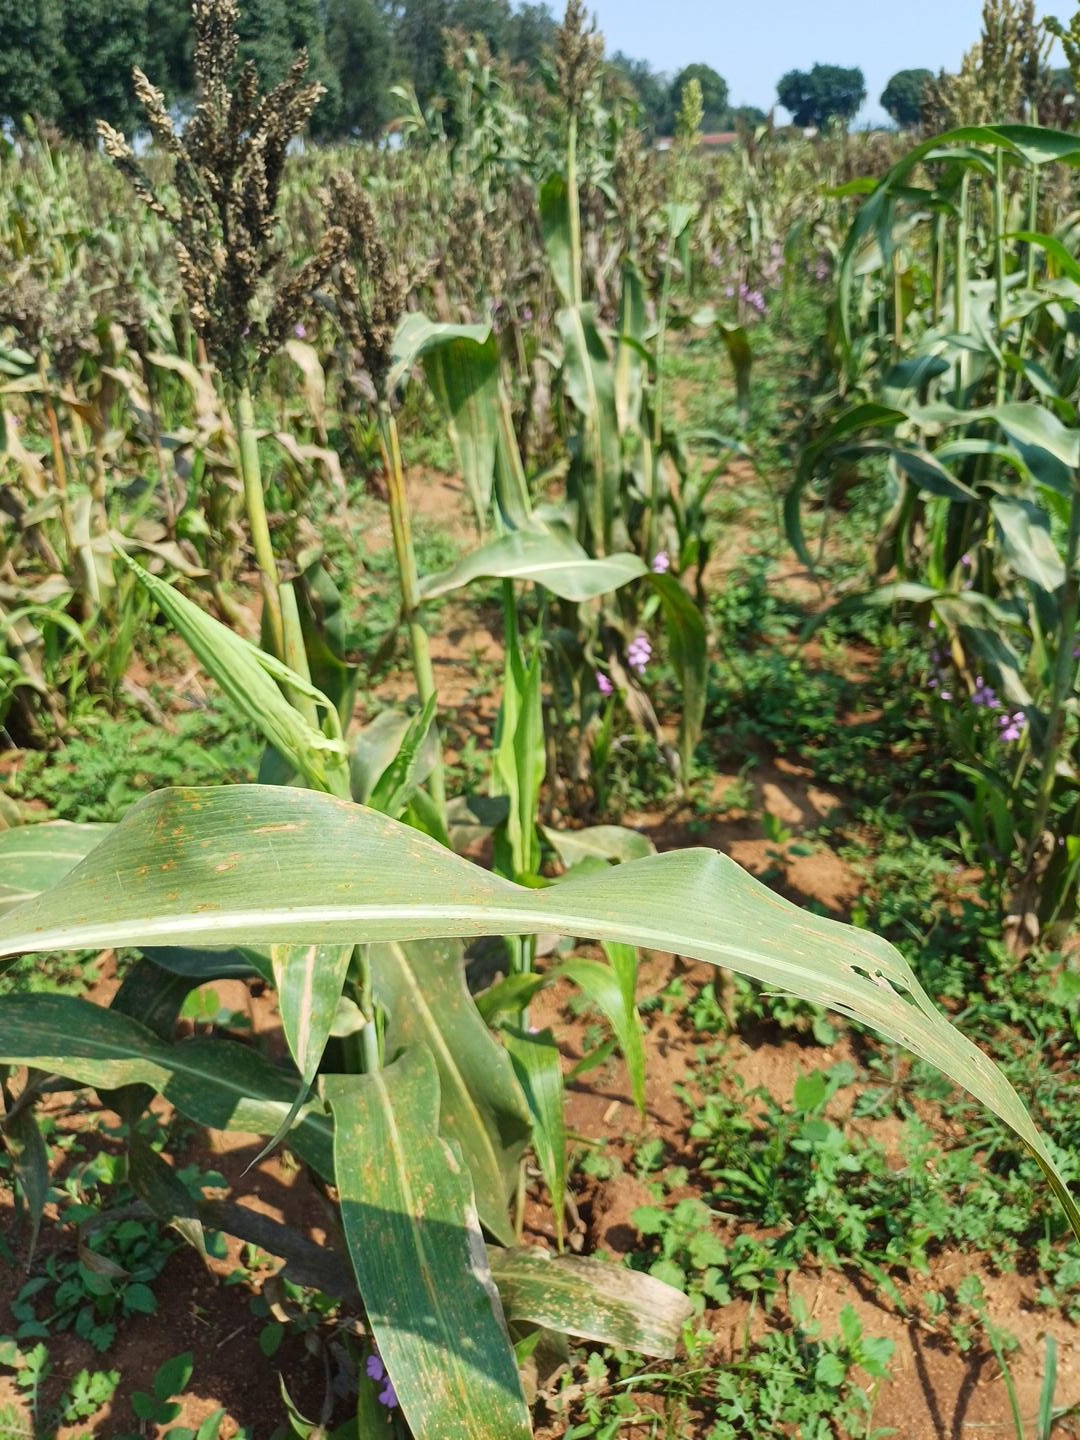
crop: sorghum
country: Kenya
